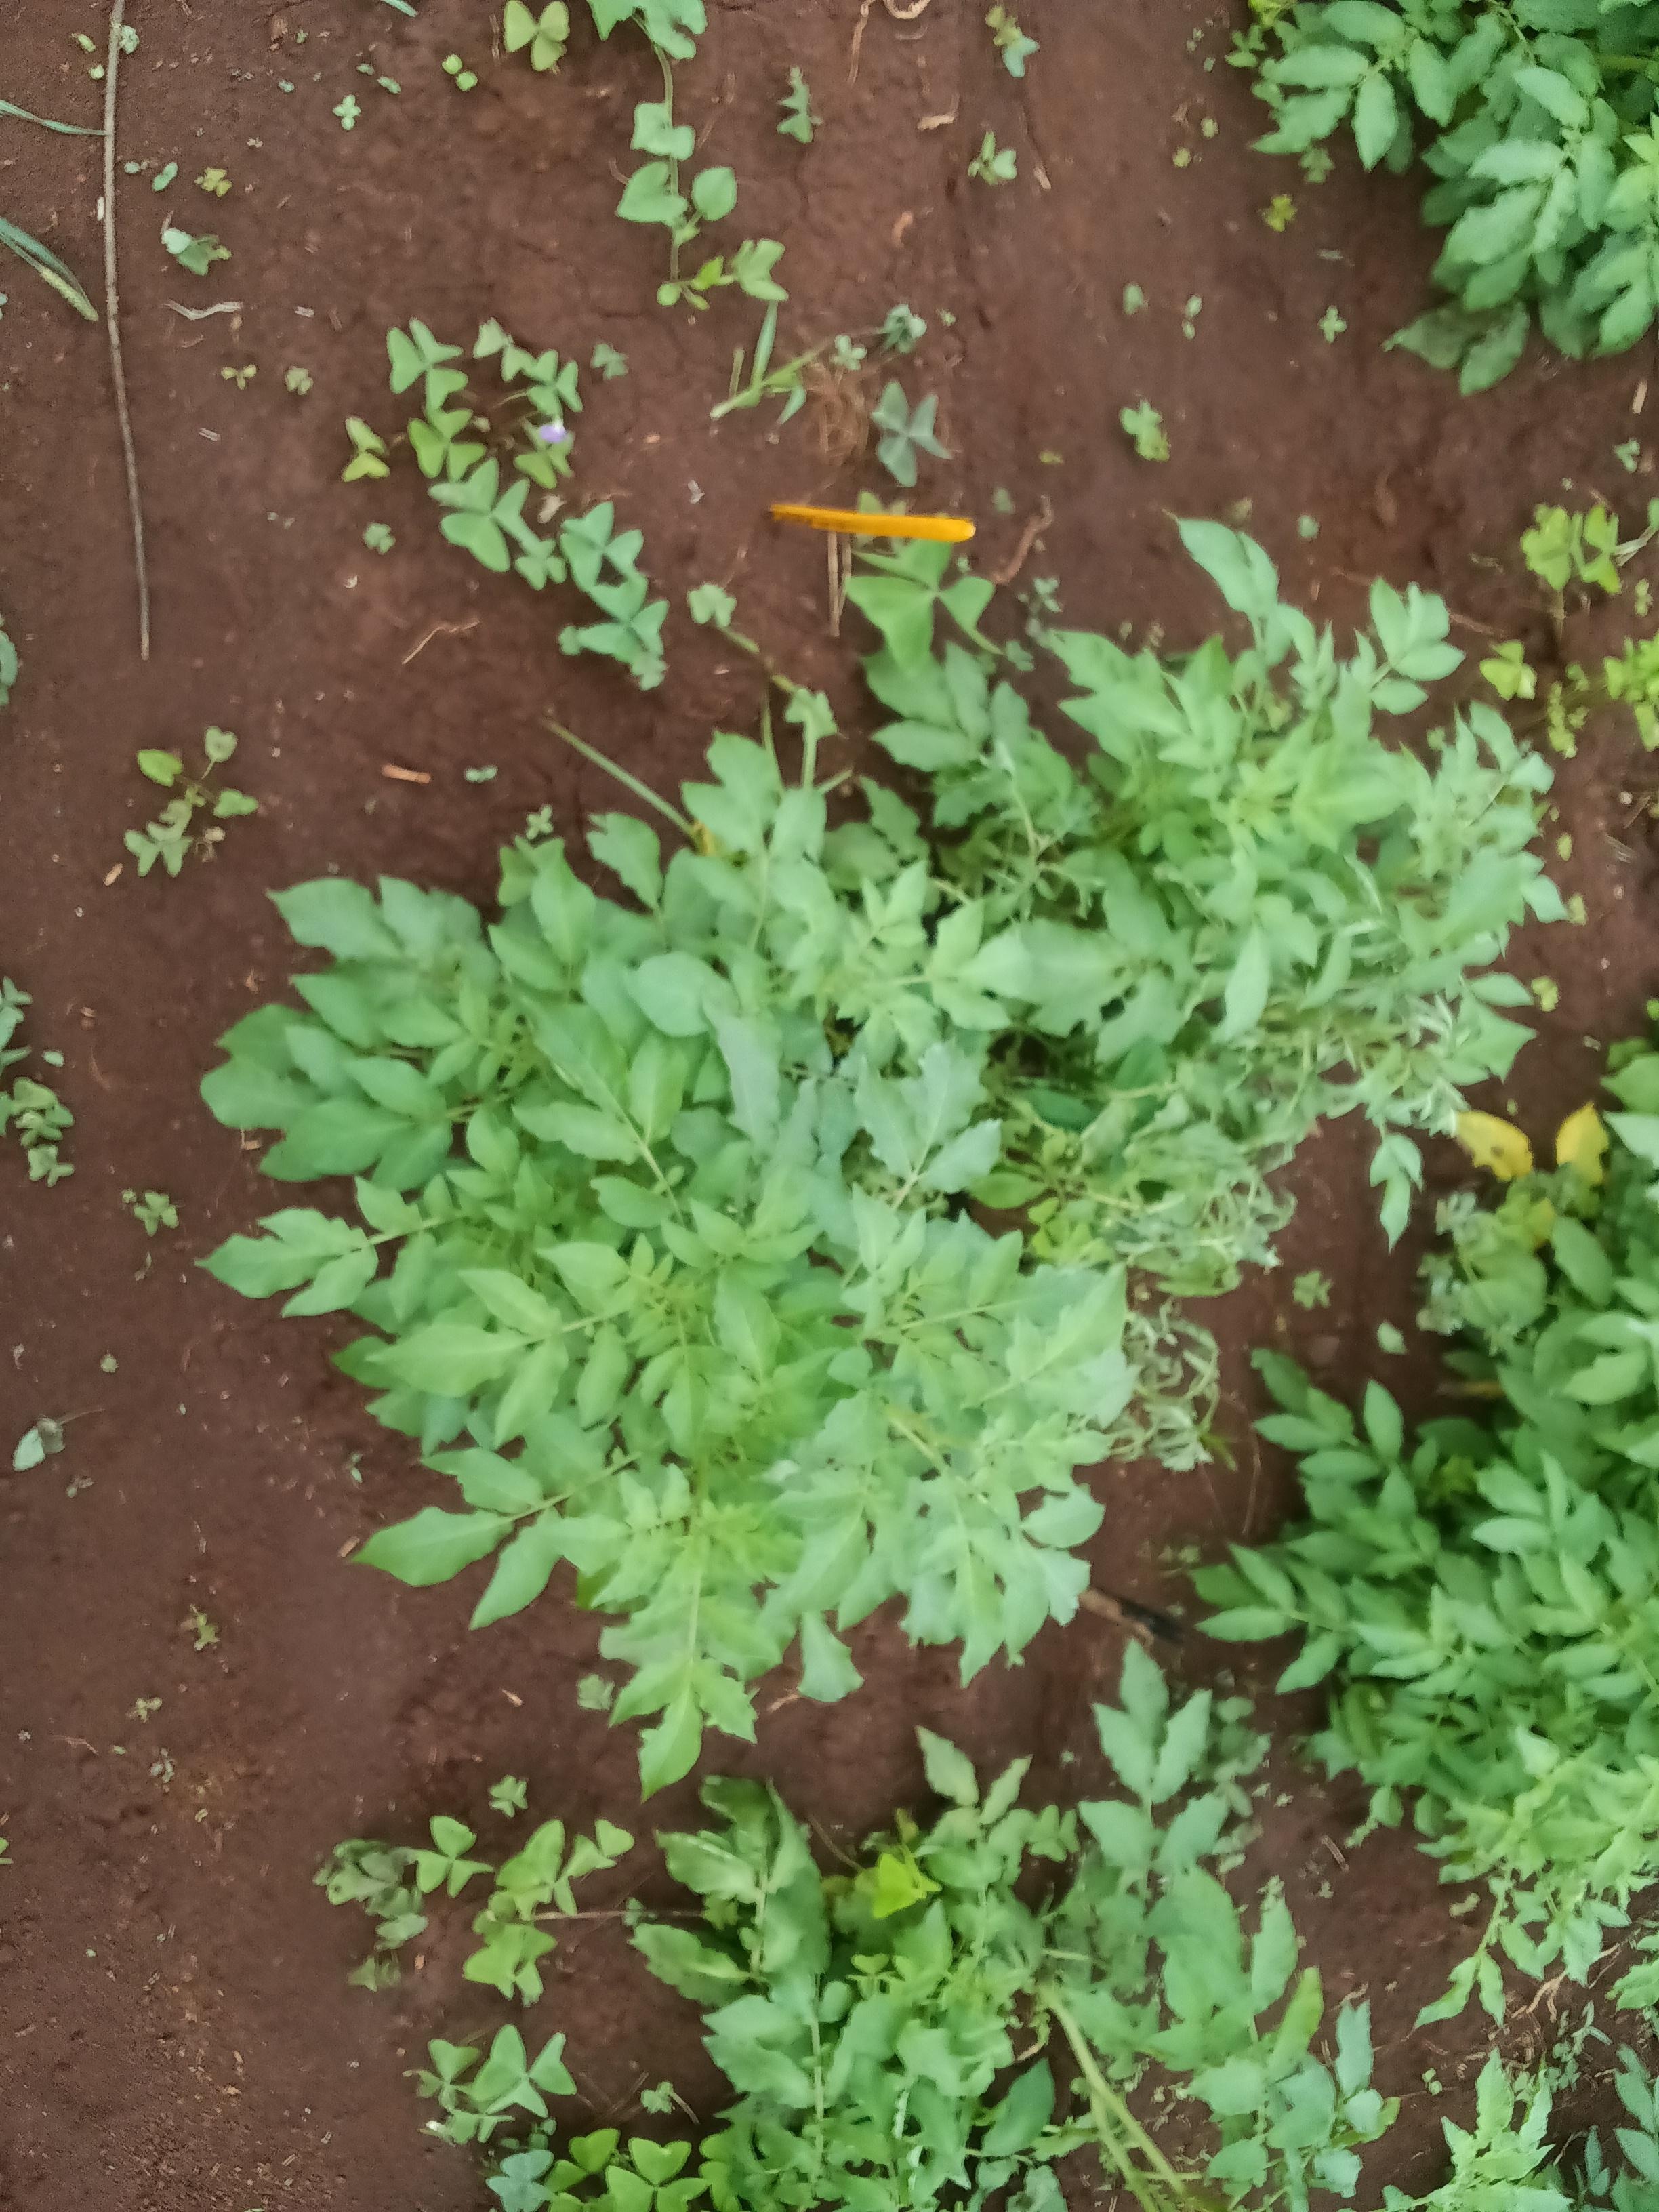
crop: potato
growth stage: flowering
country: Kenya
